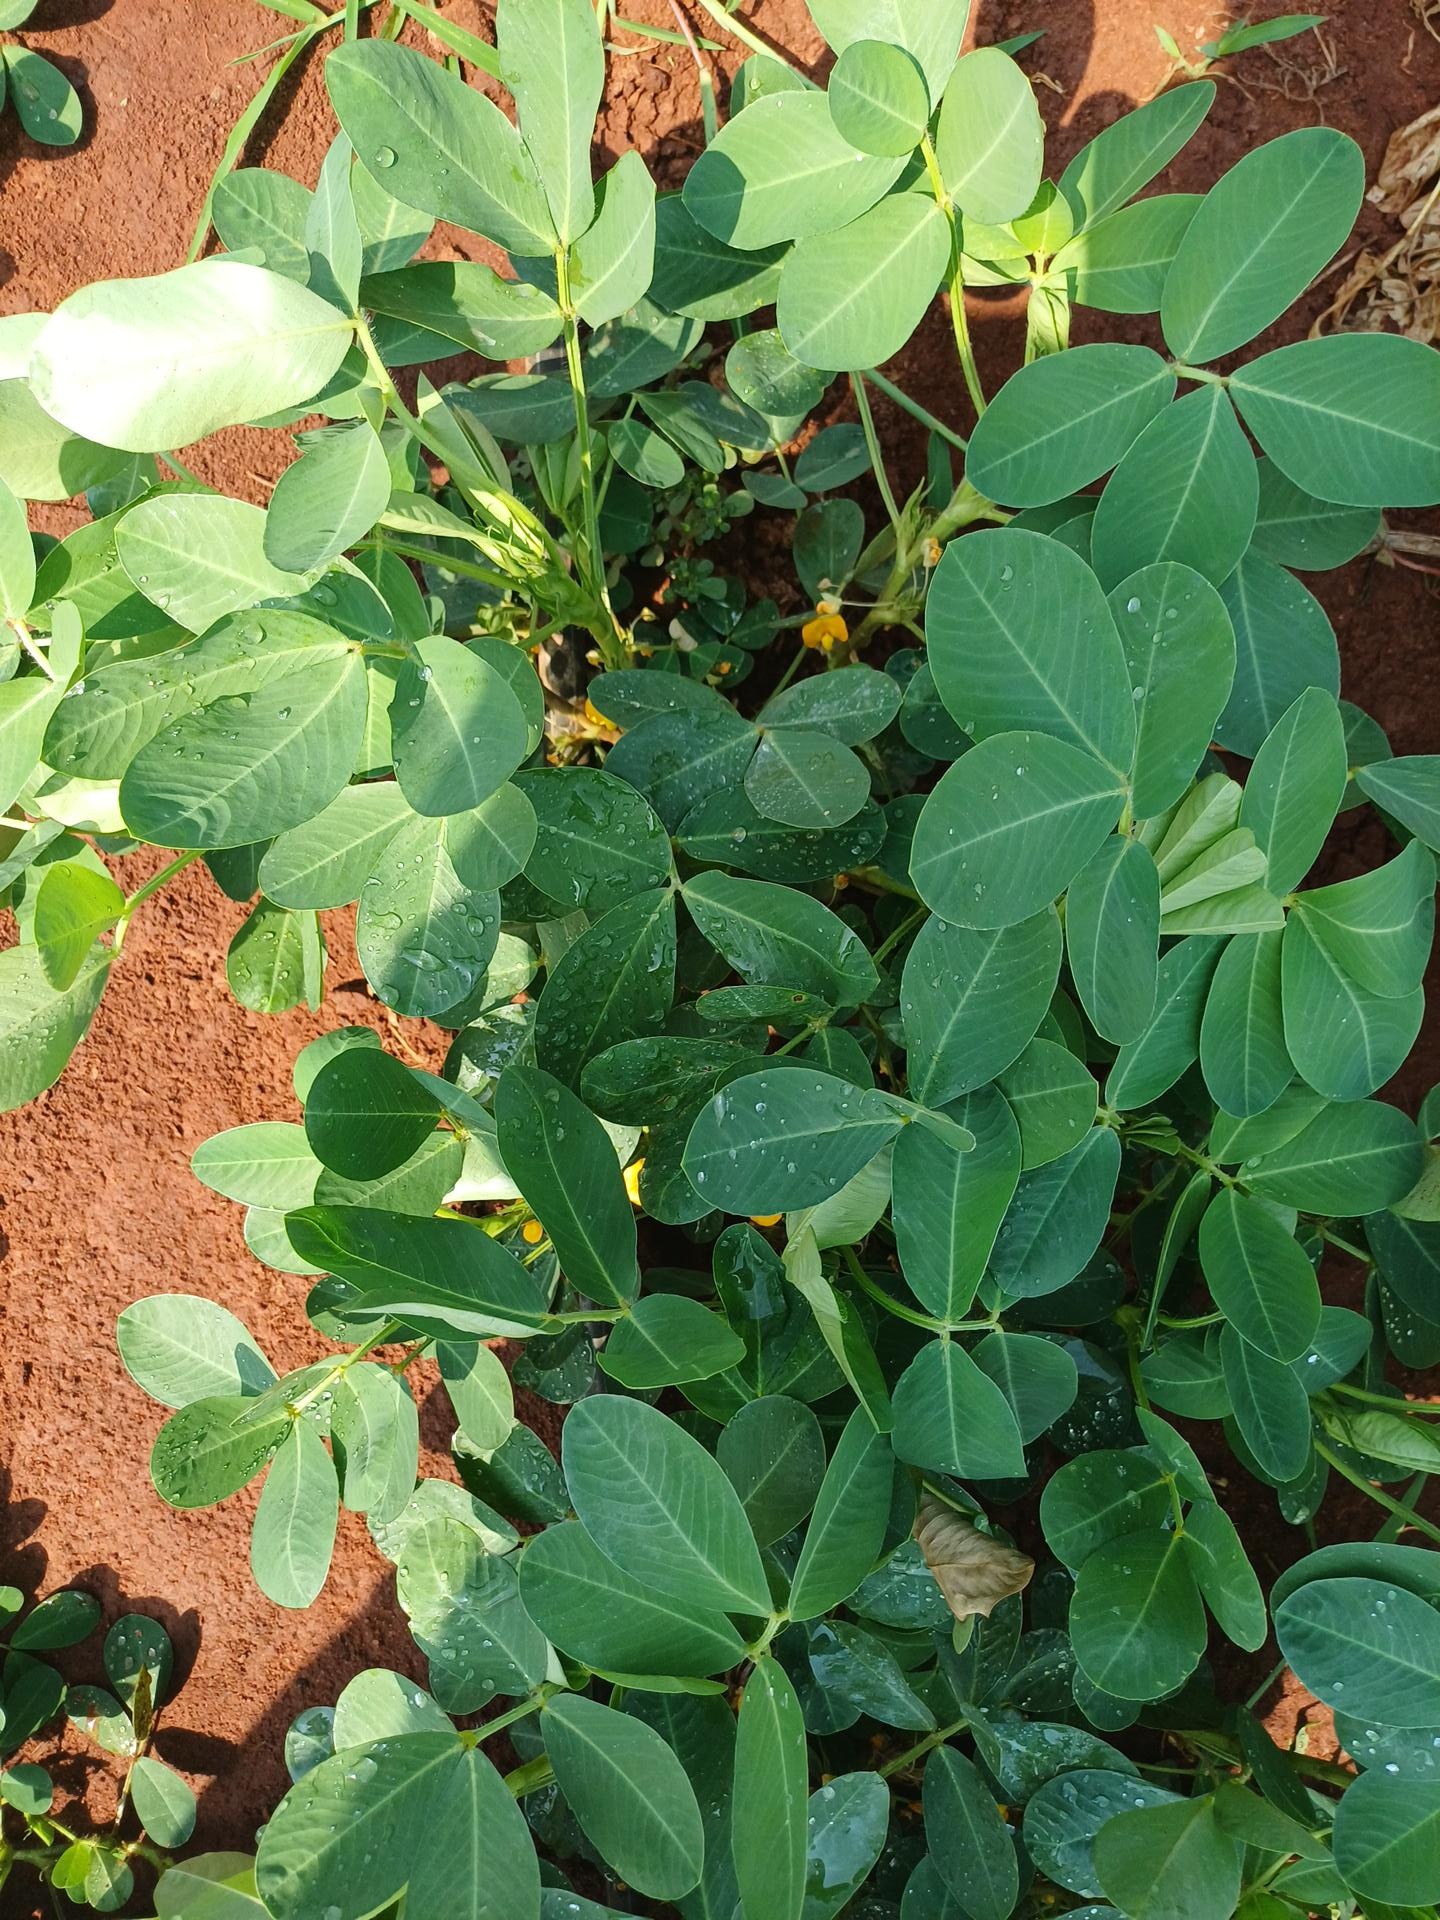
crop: groundnut
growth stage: flowering
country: Kenya
